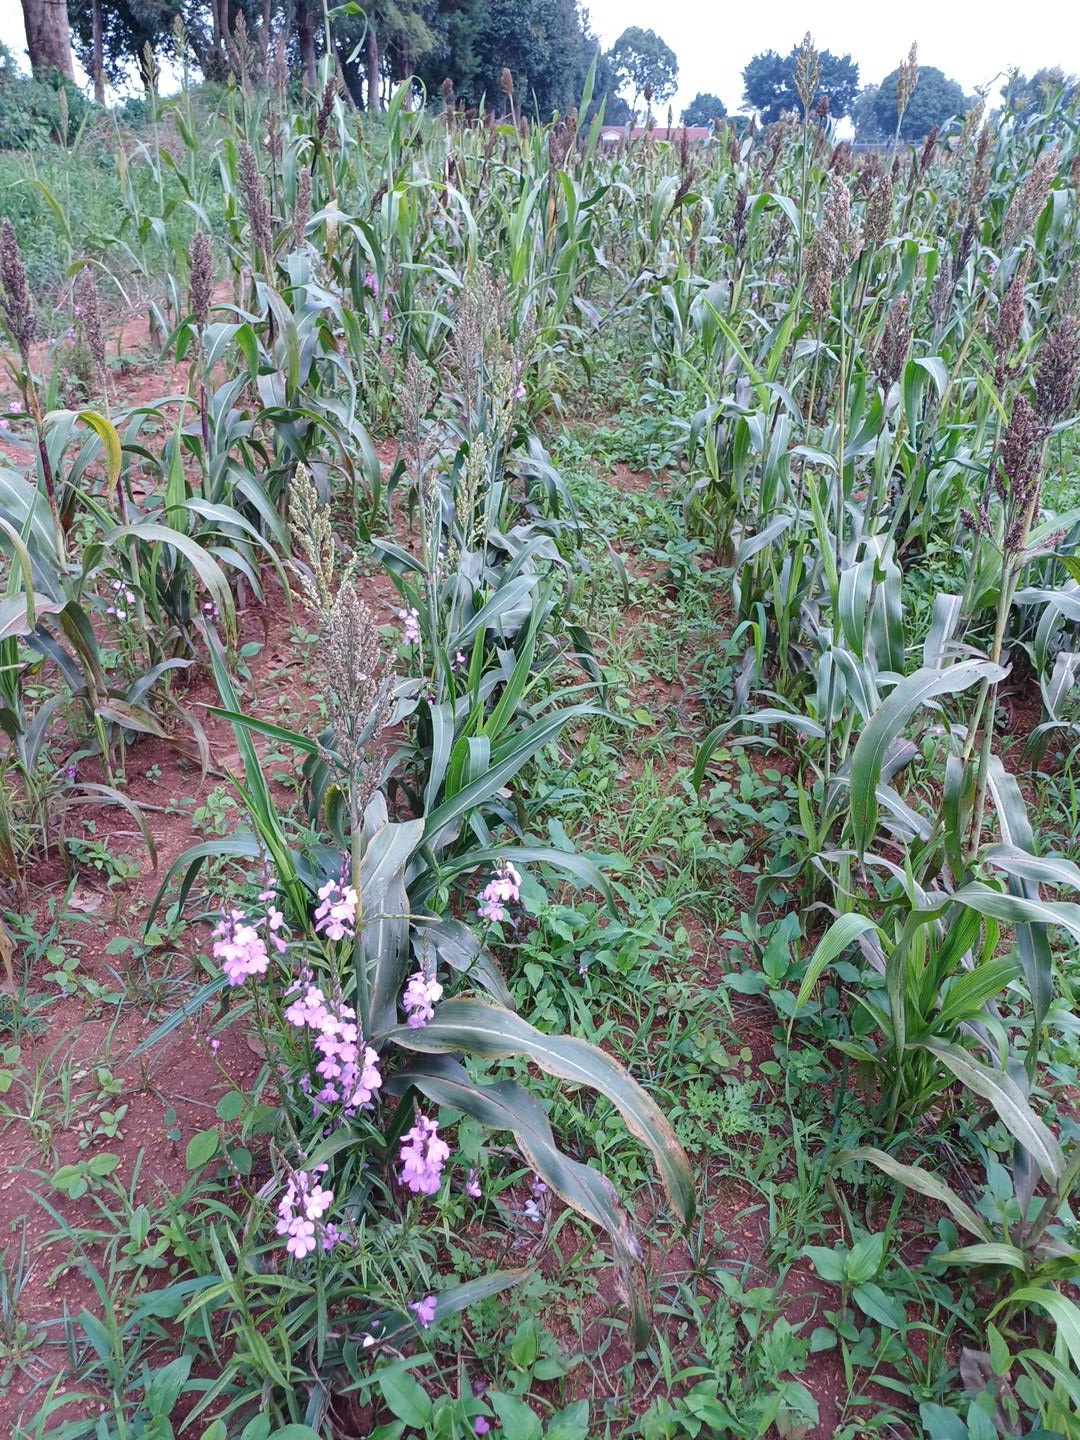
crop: sorghum
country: Kenya
